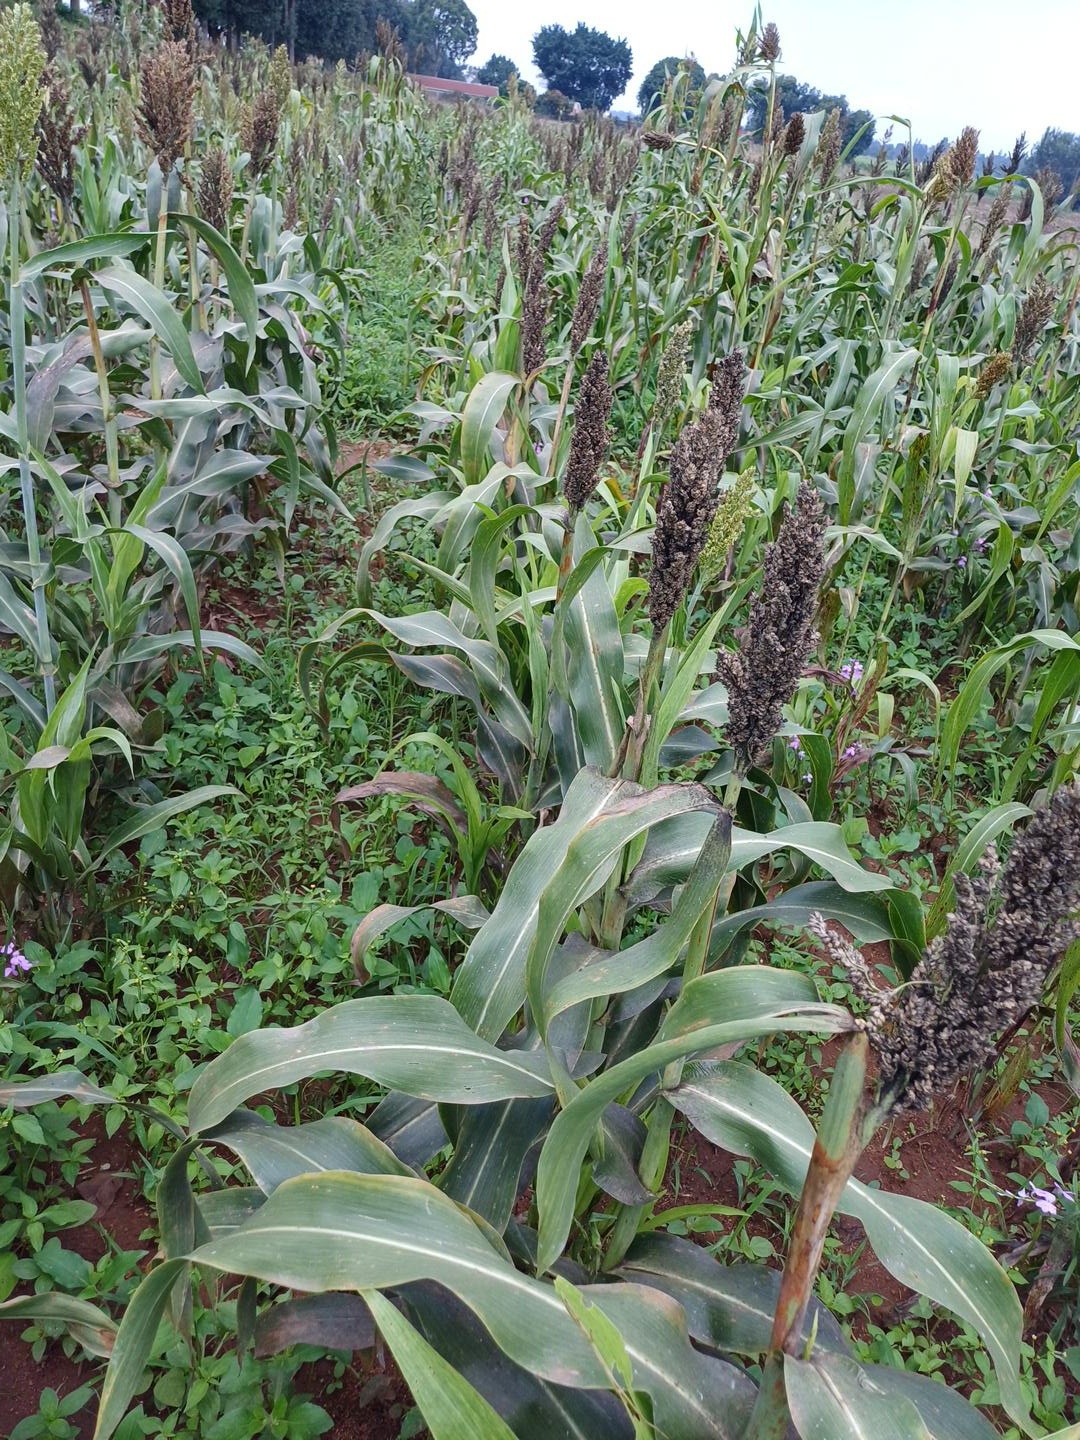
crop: sorghum
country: Kenya
